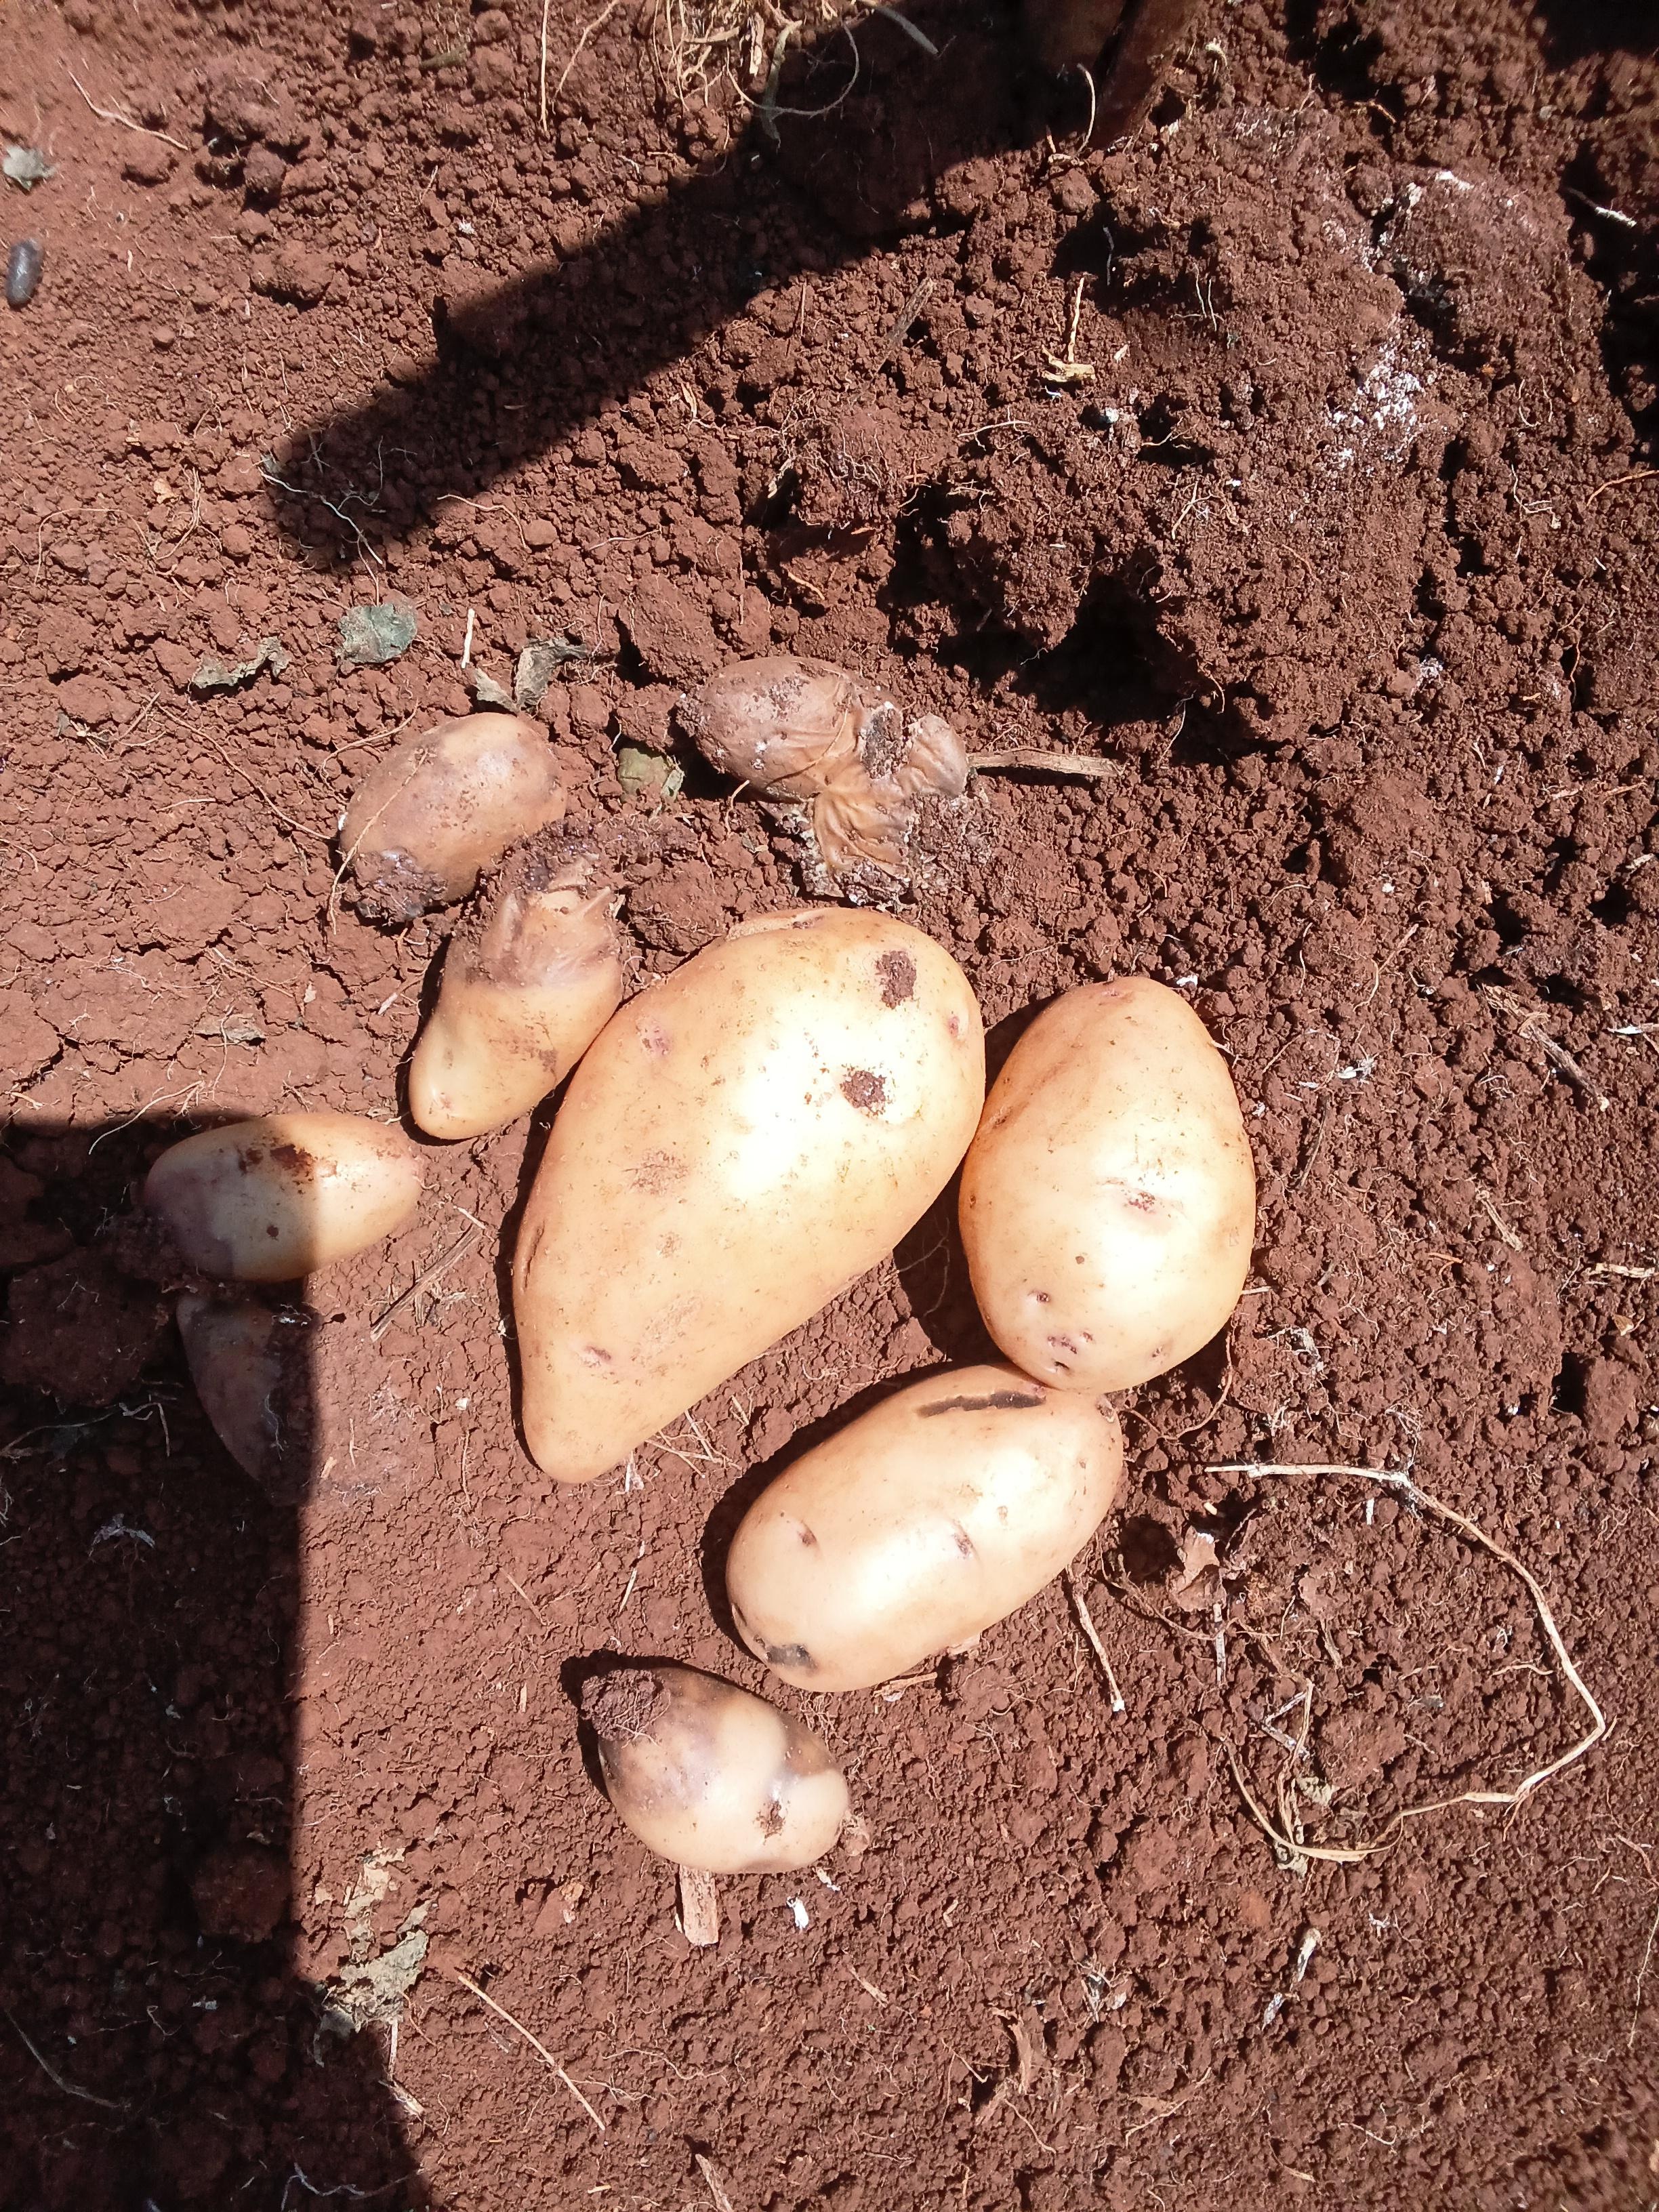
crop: potato
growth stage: harvest
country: Kenya
